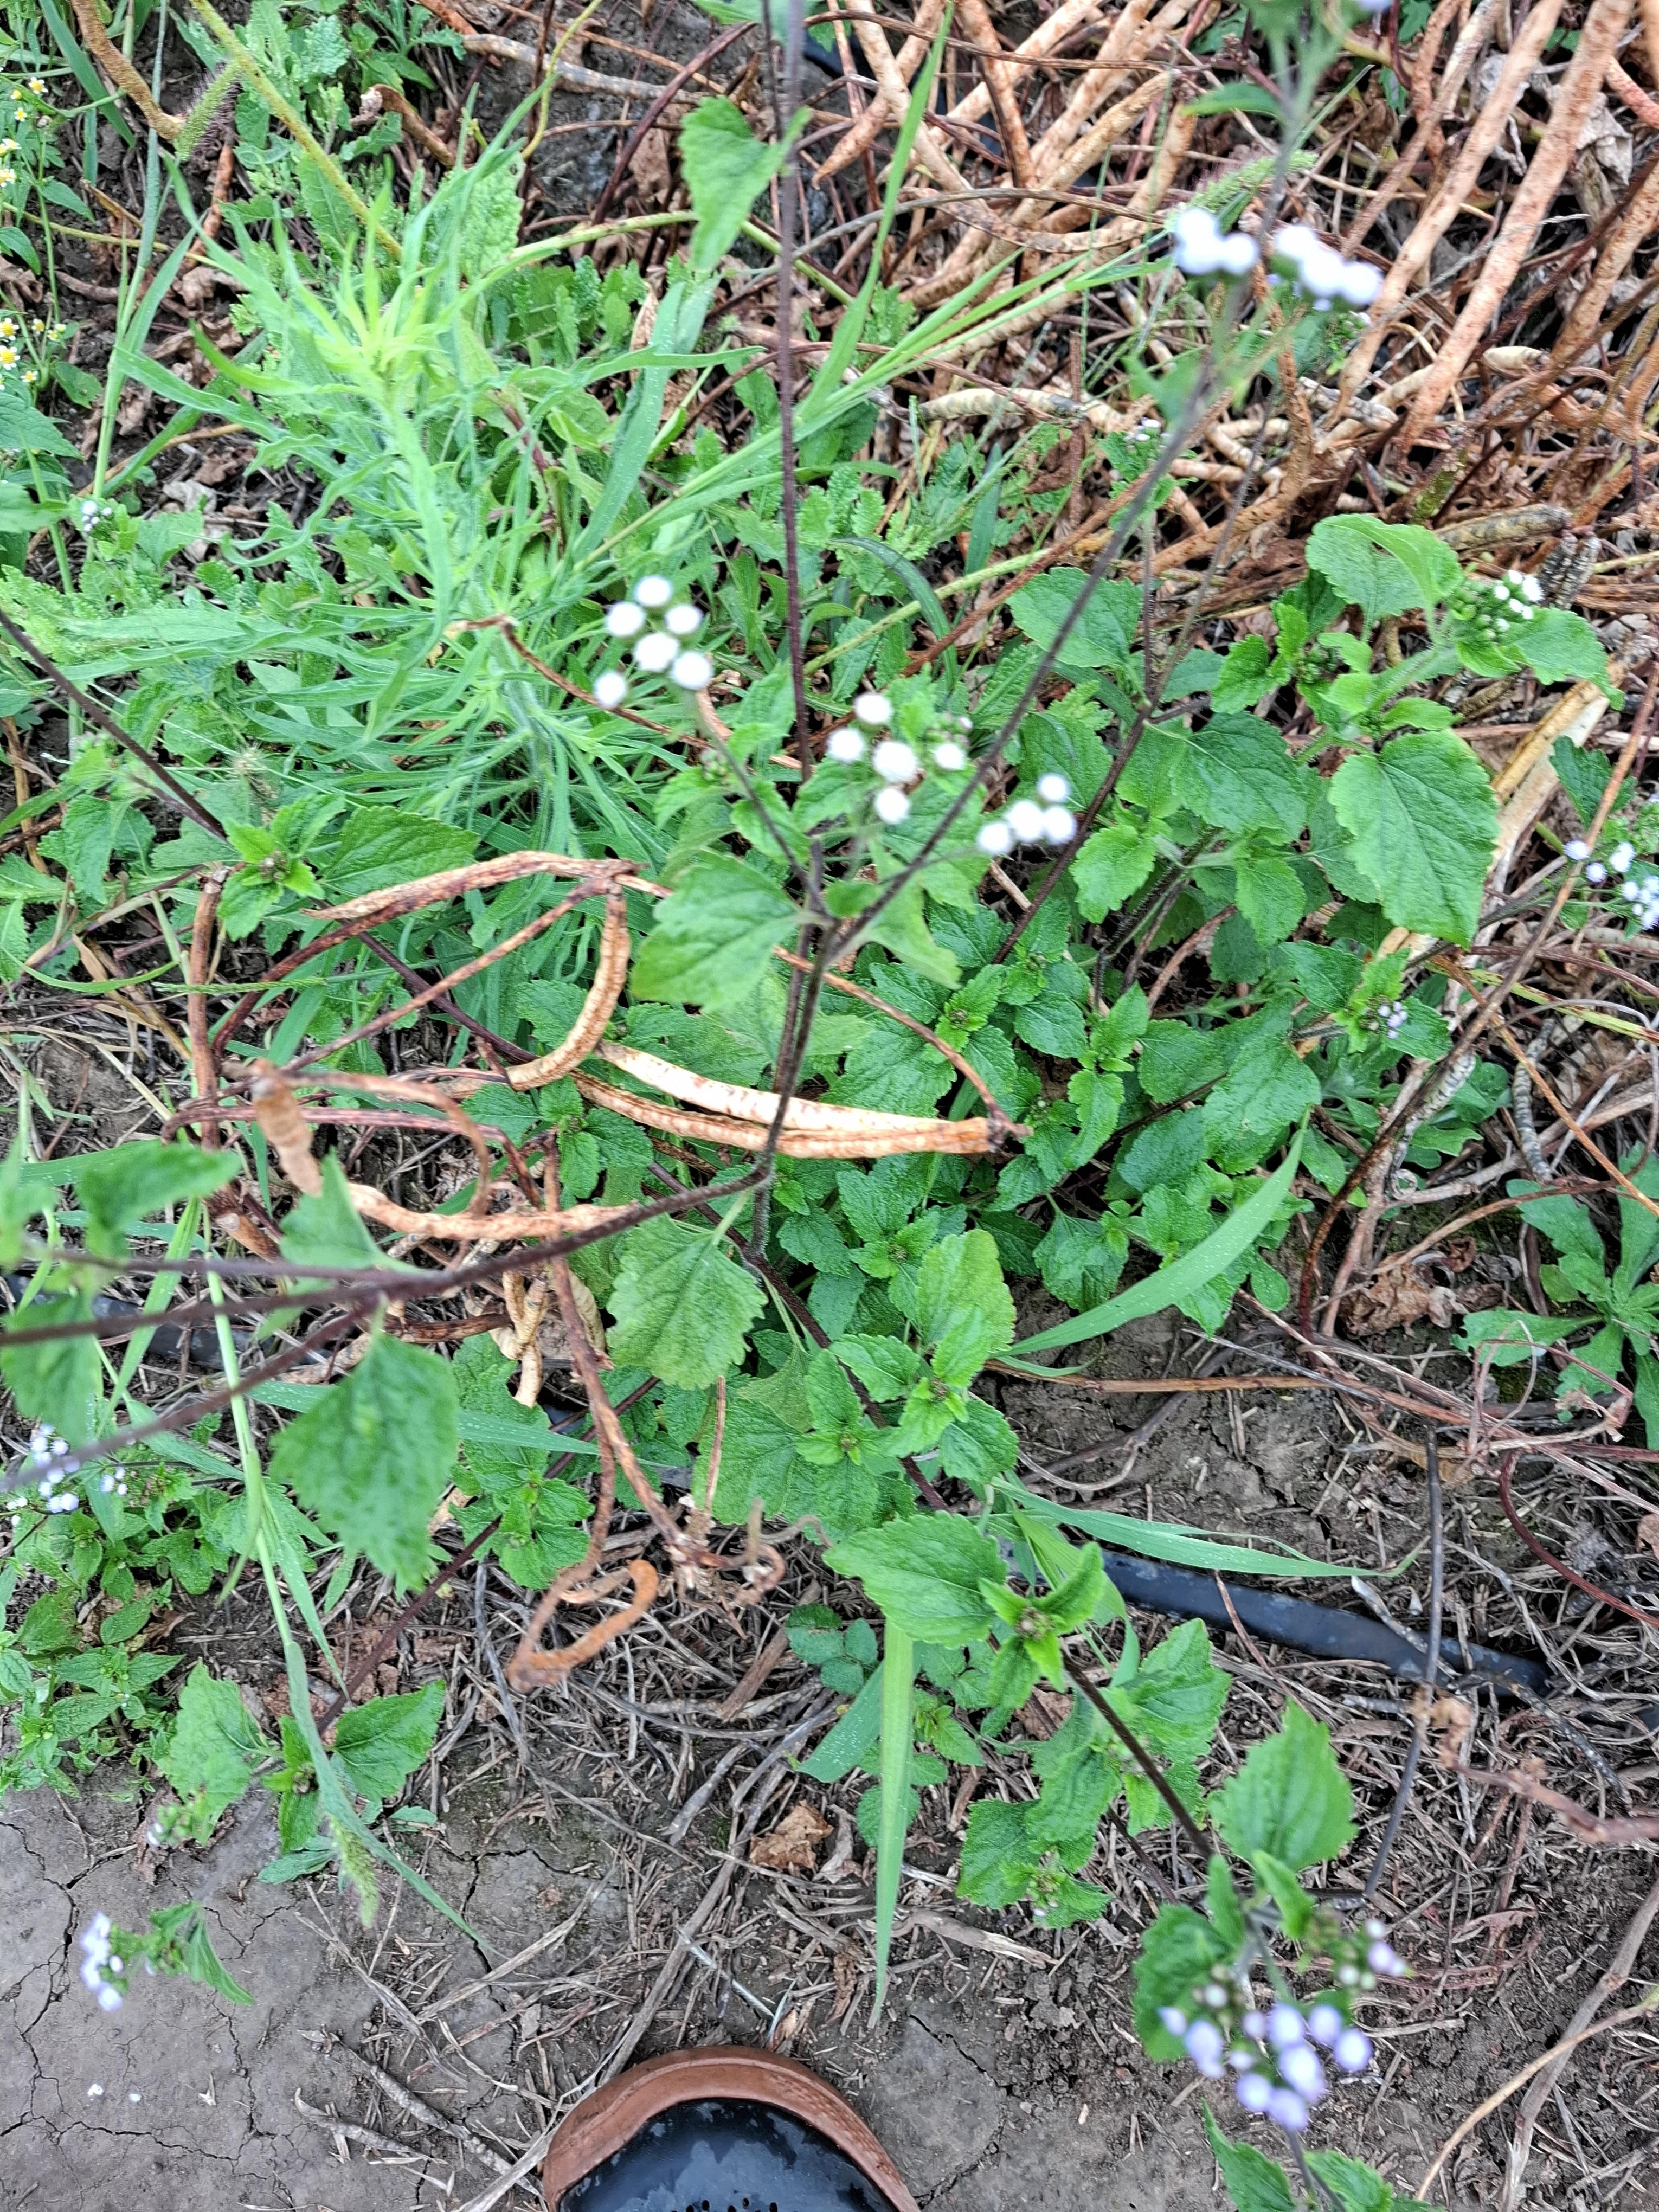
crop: cowpea
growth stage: development pod
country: Tanzania
